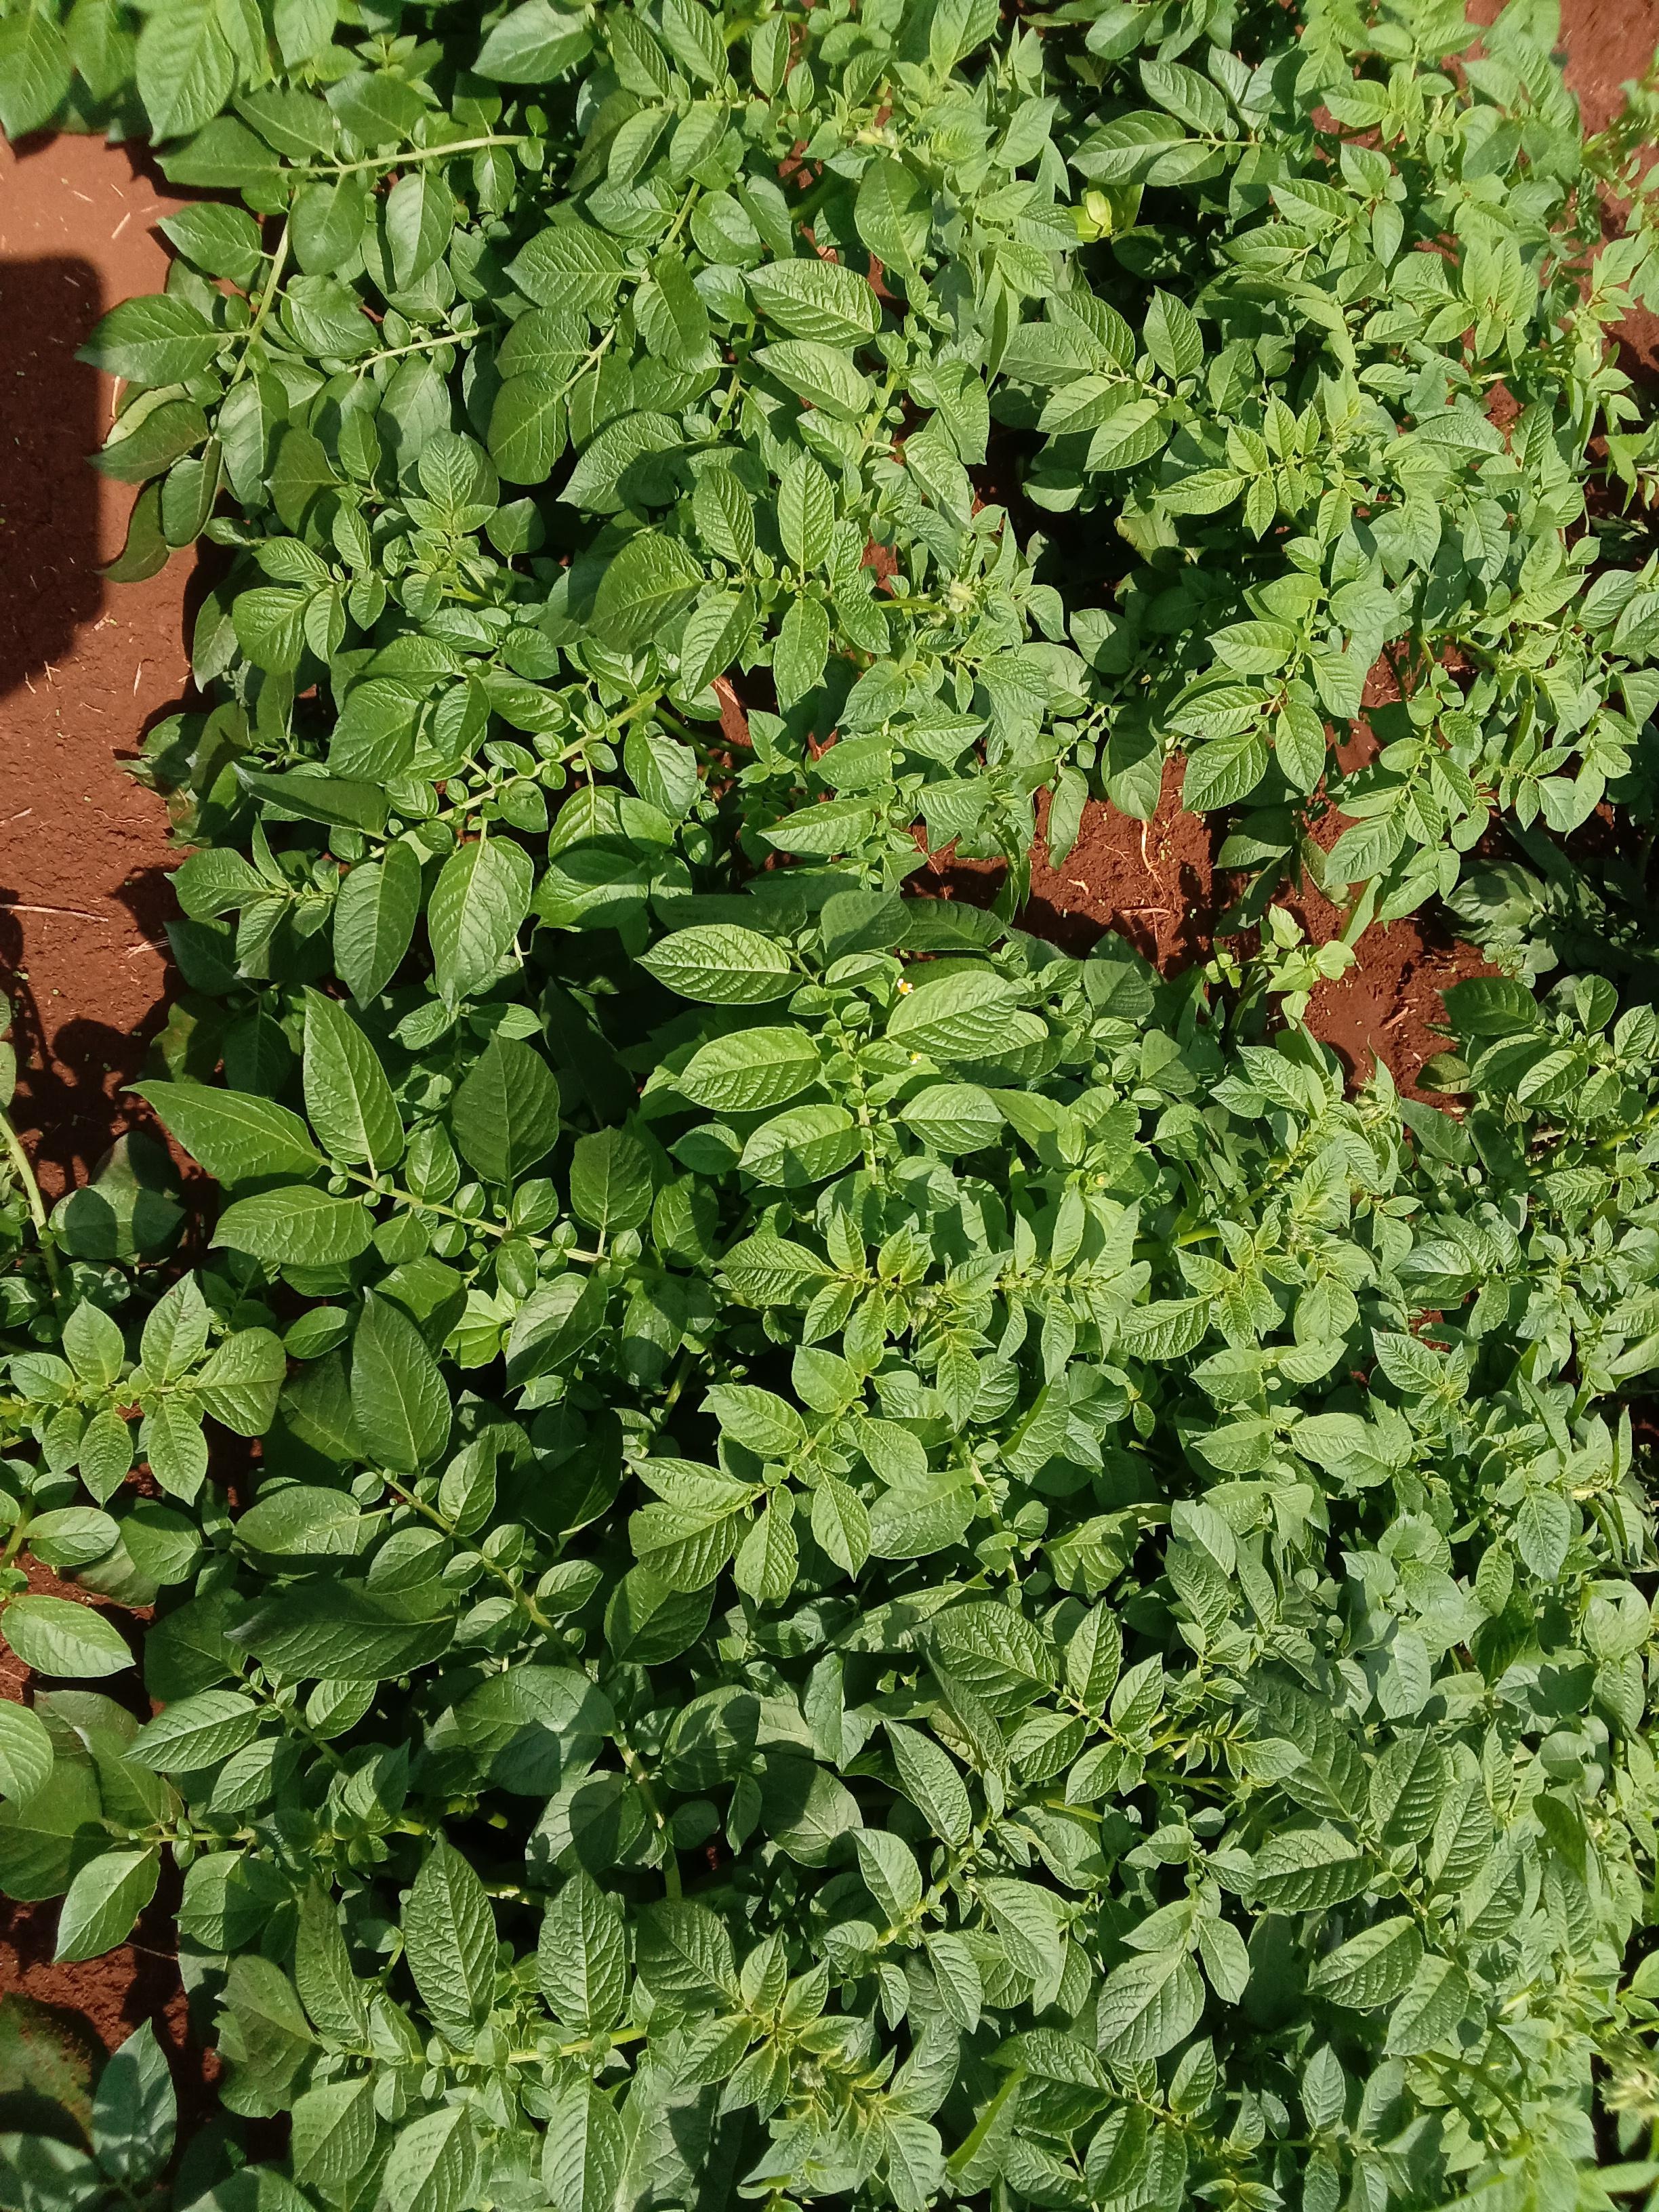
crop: potato
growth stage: flowering
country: Kenya
